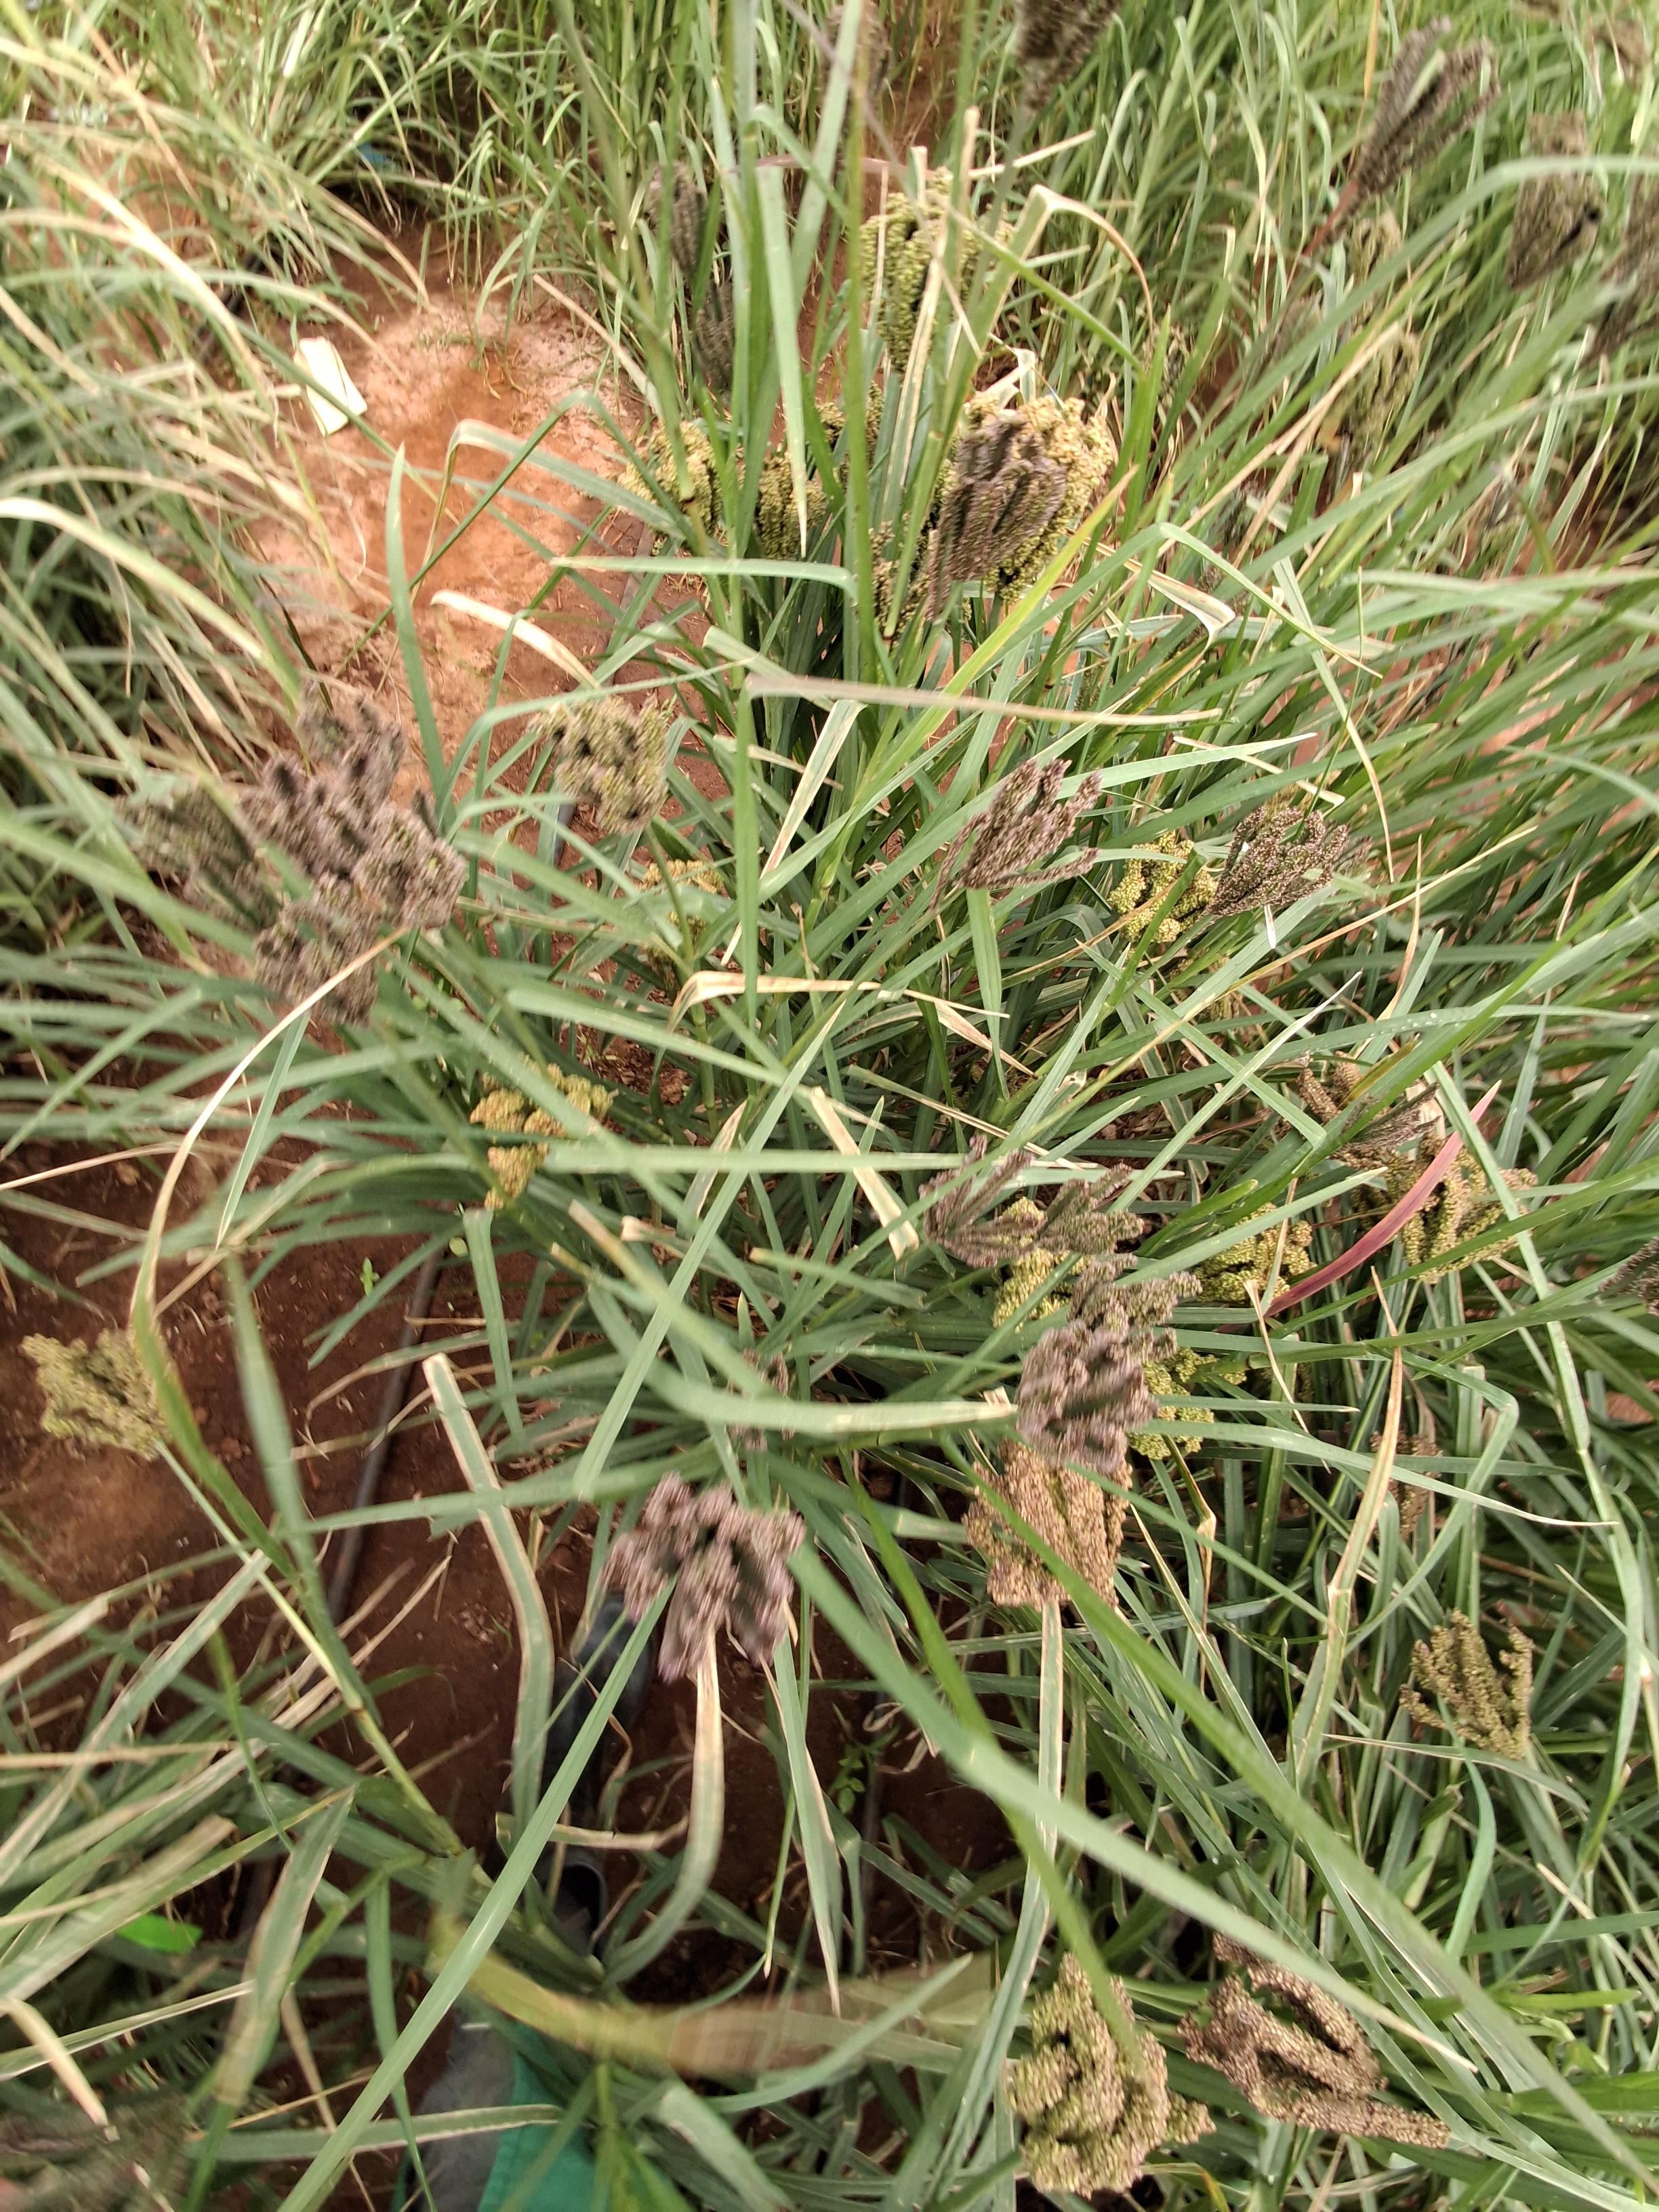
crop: finger millet
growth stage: filling grain
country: Kenya
